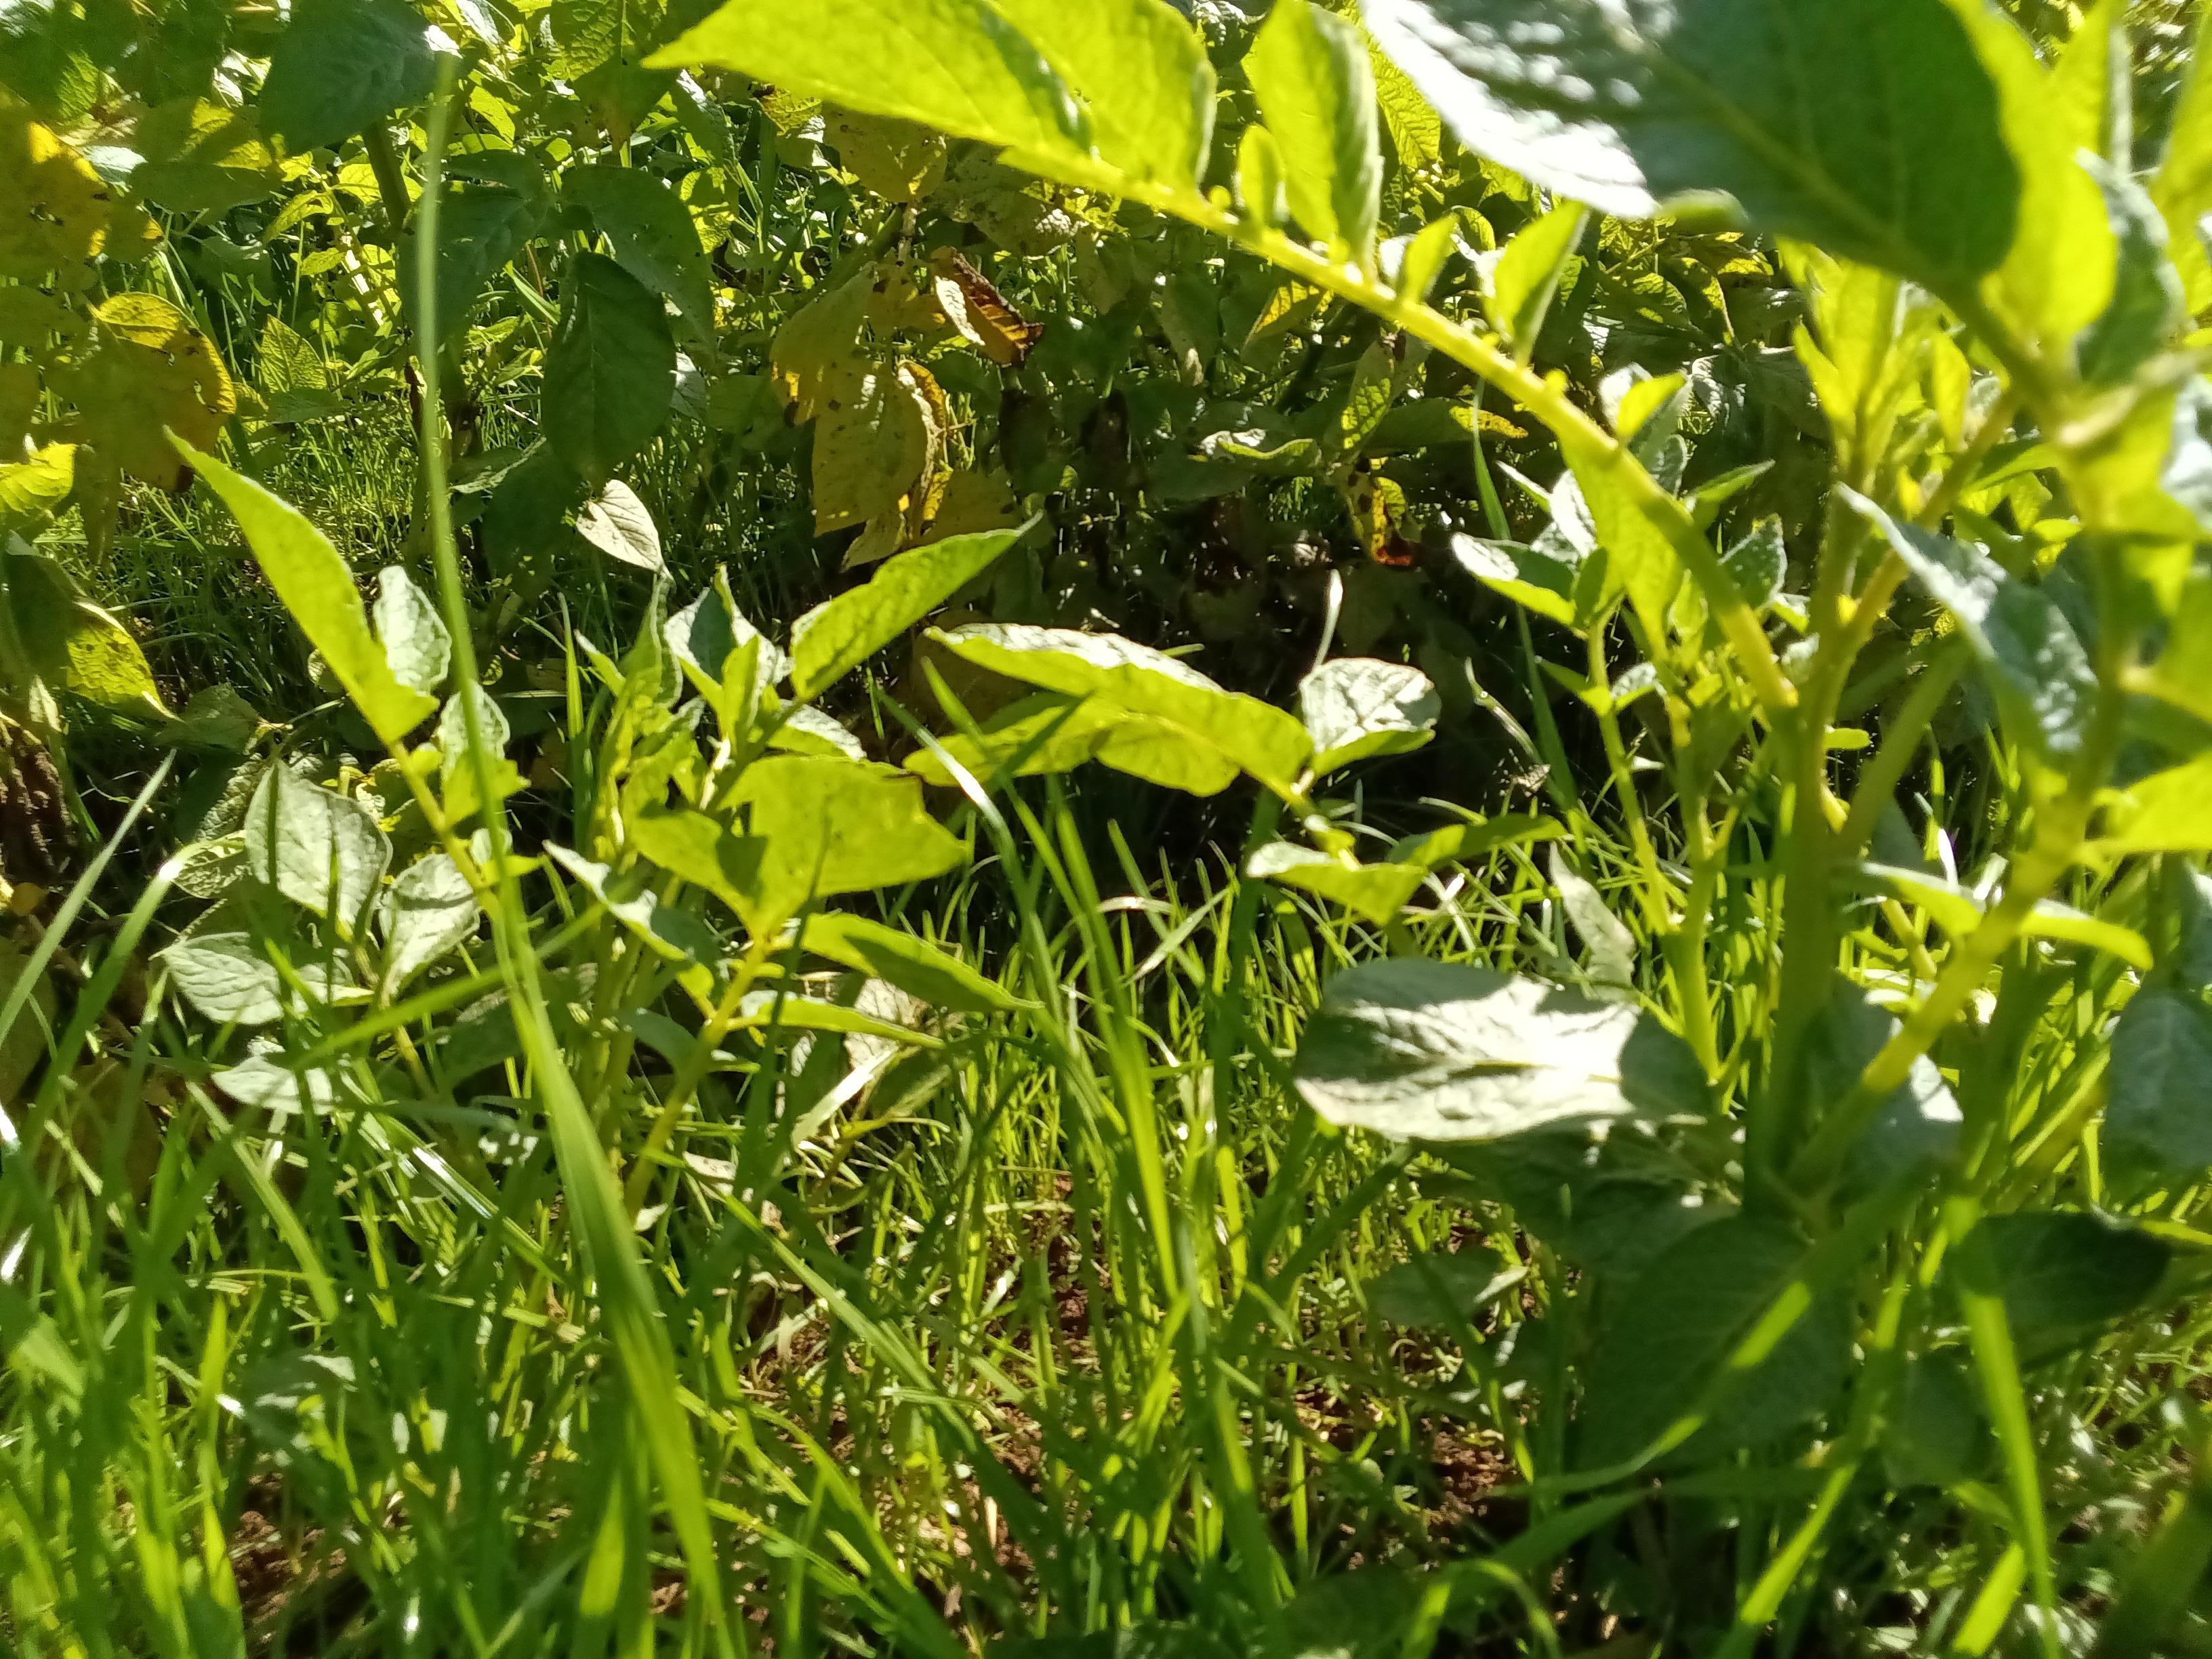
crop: potato
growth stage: vegetative
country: Kenya
